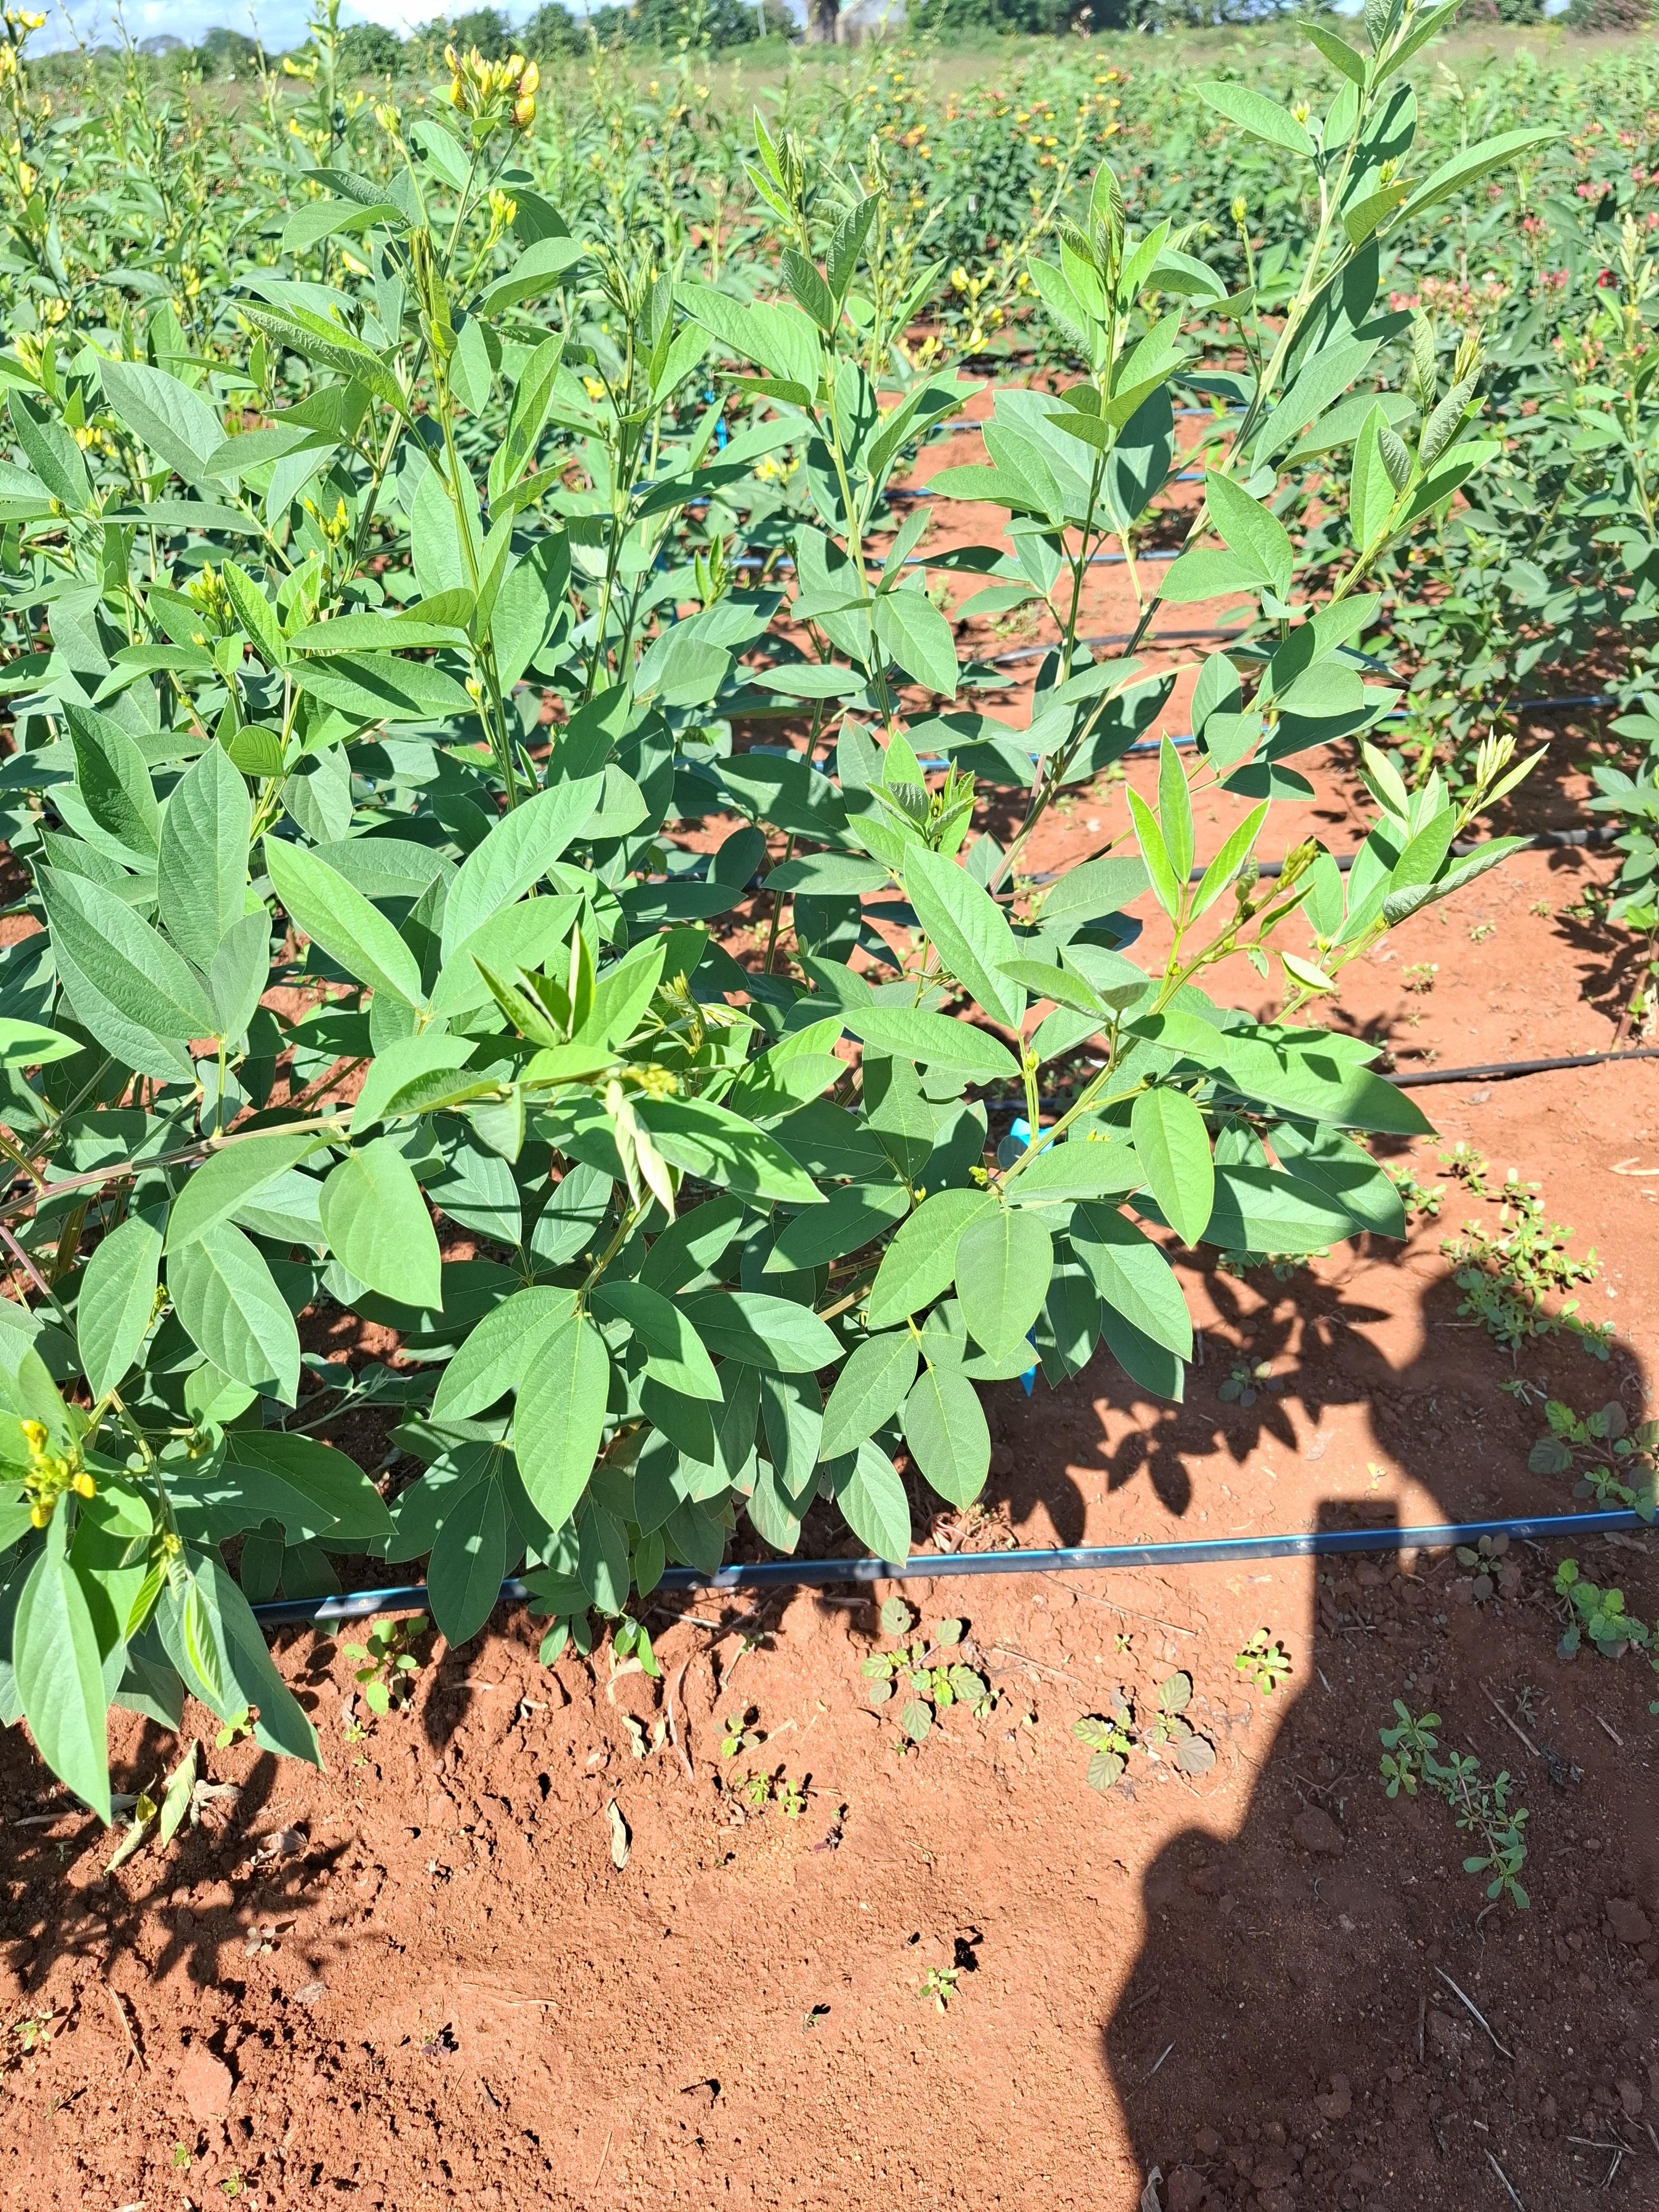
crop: pigeonpea
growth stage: flowering
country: Kenya
